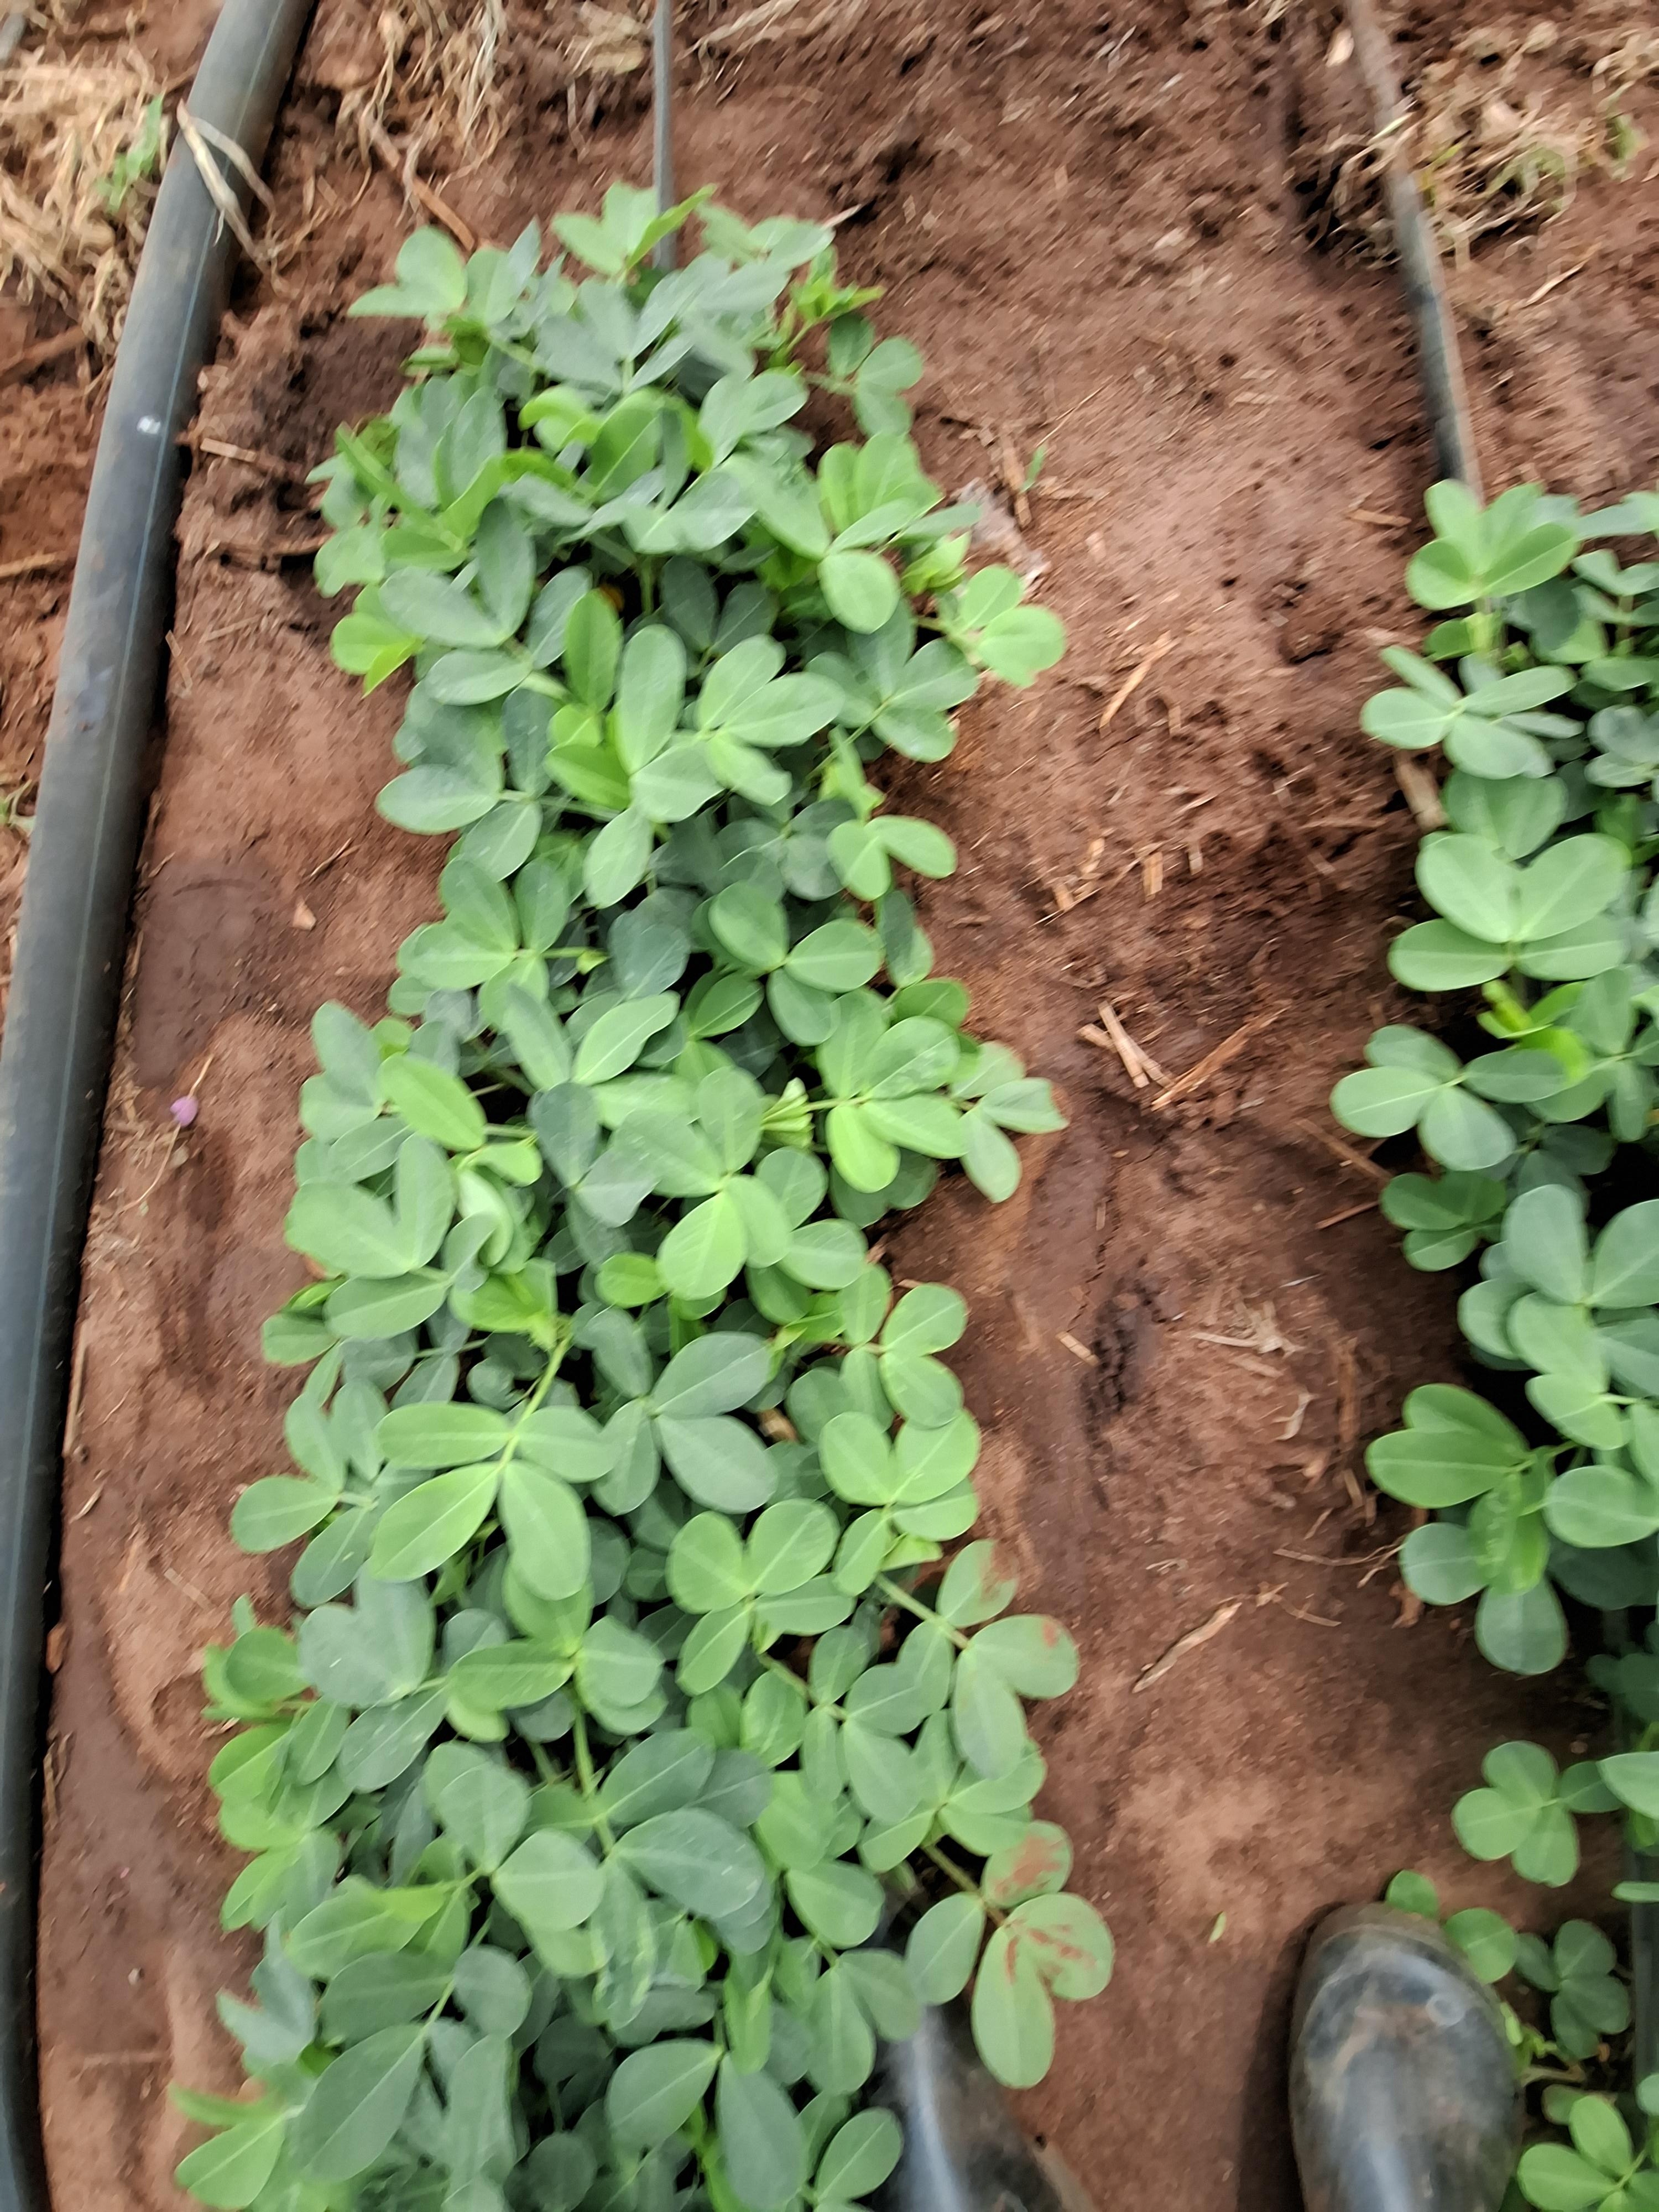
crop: groundnut
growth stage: vegetative
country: Kenya
